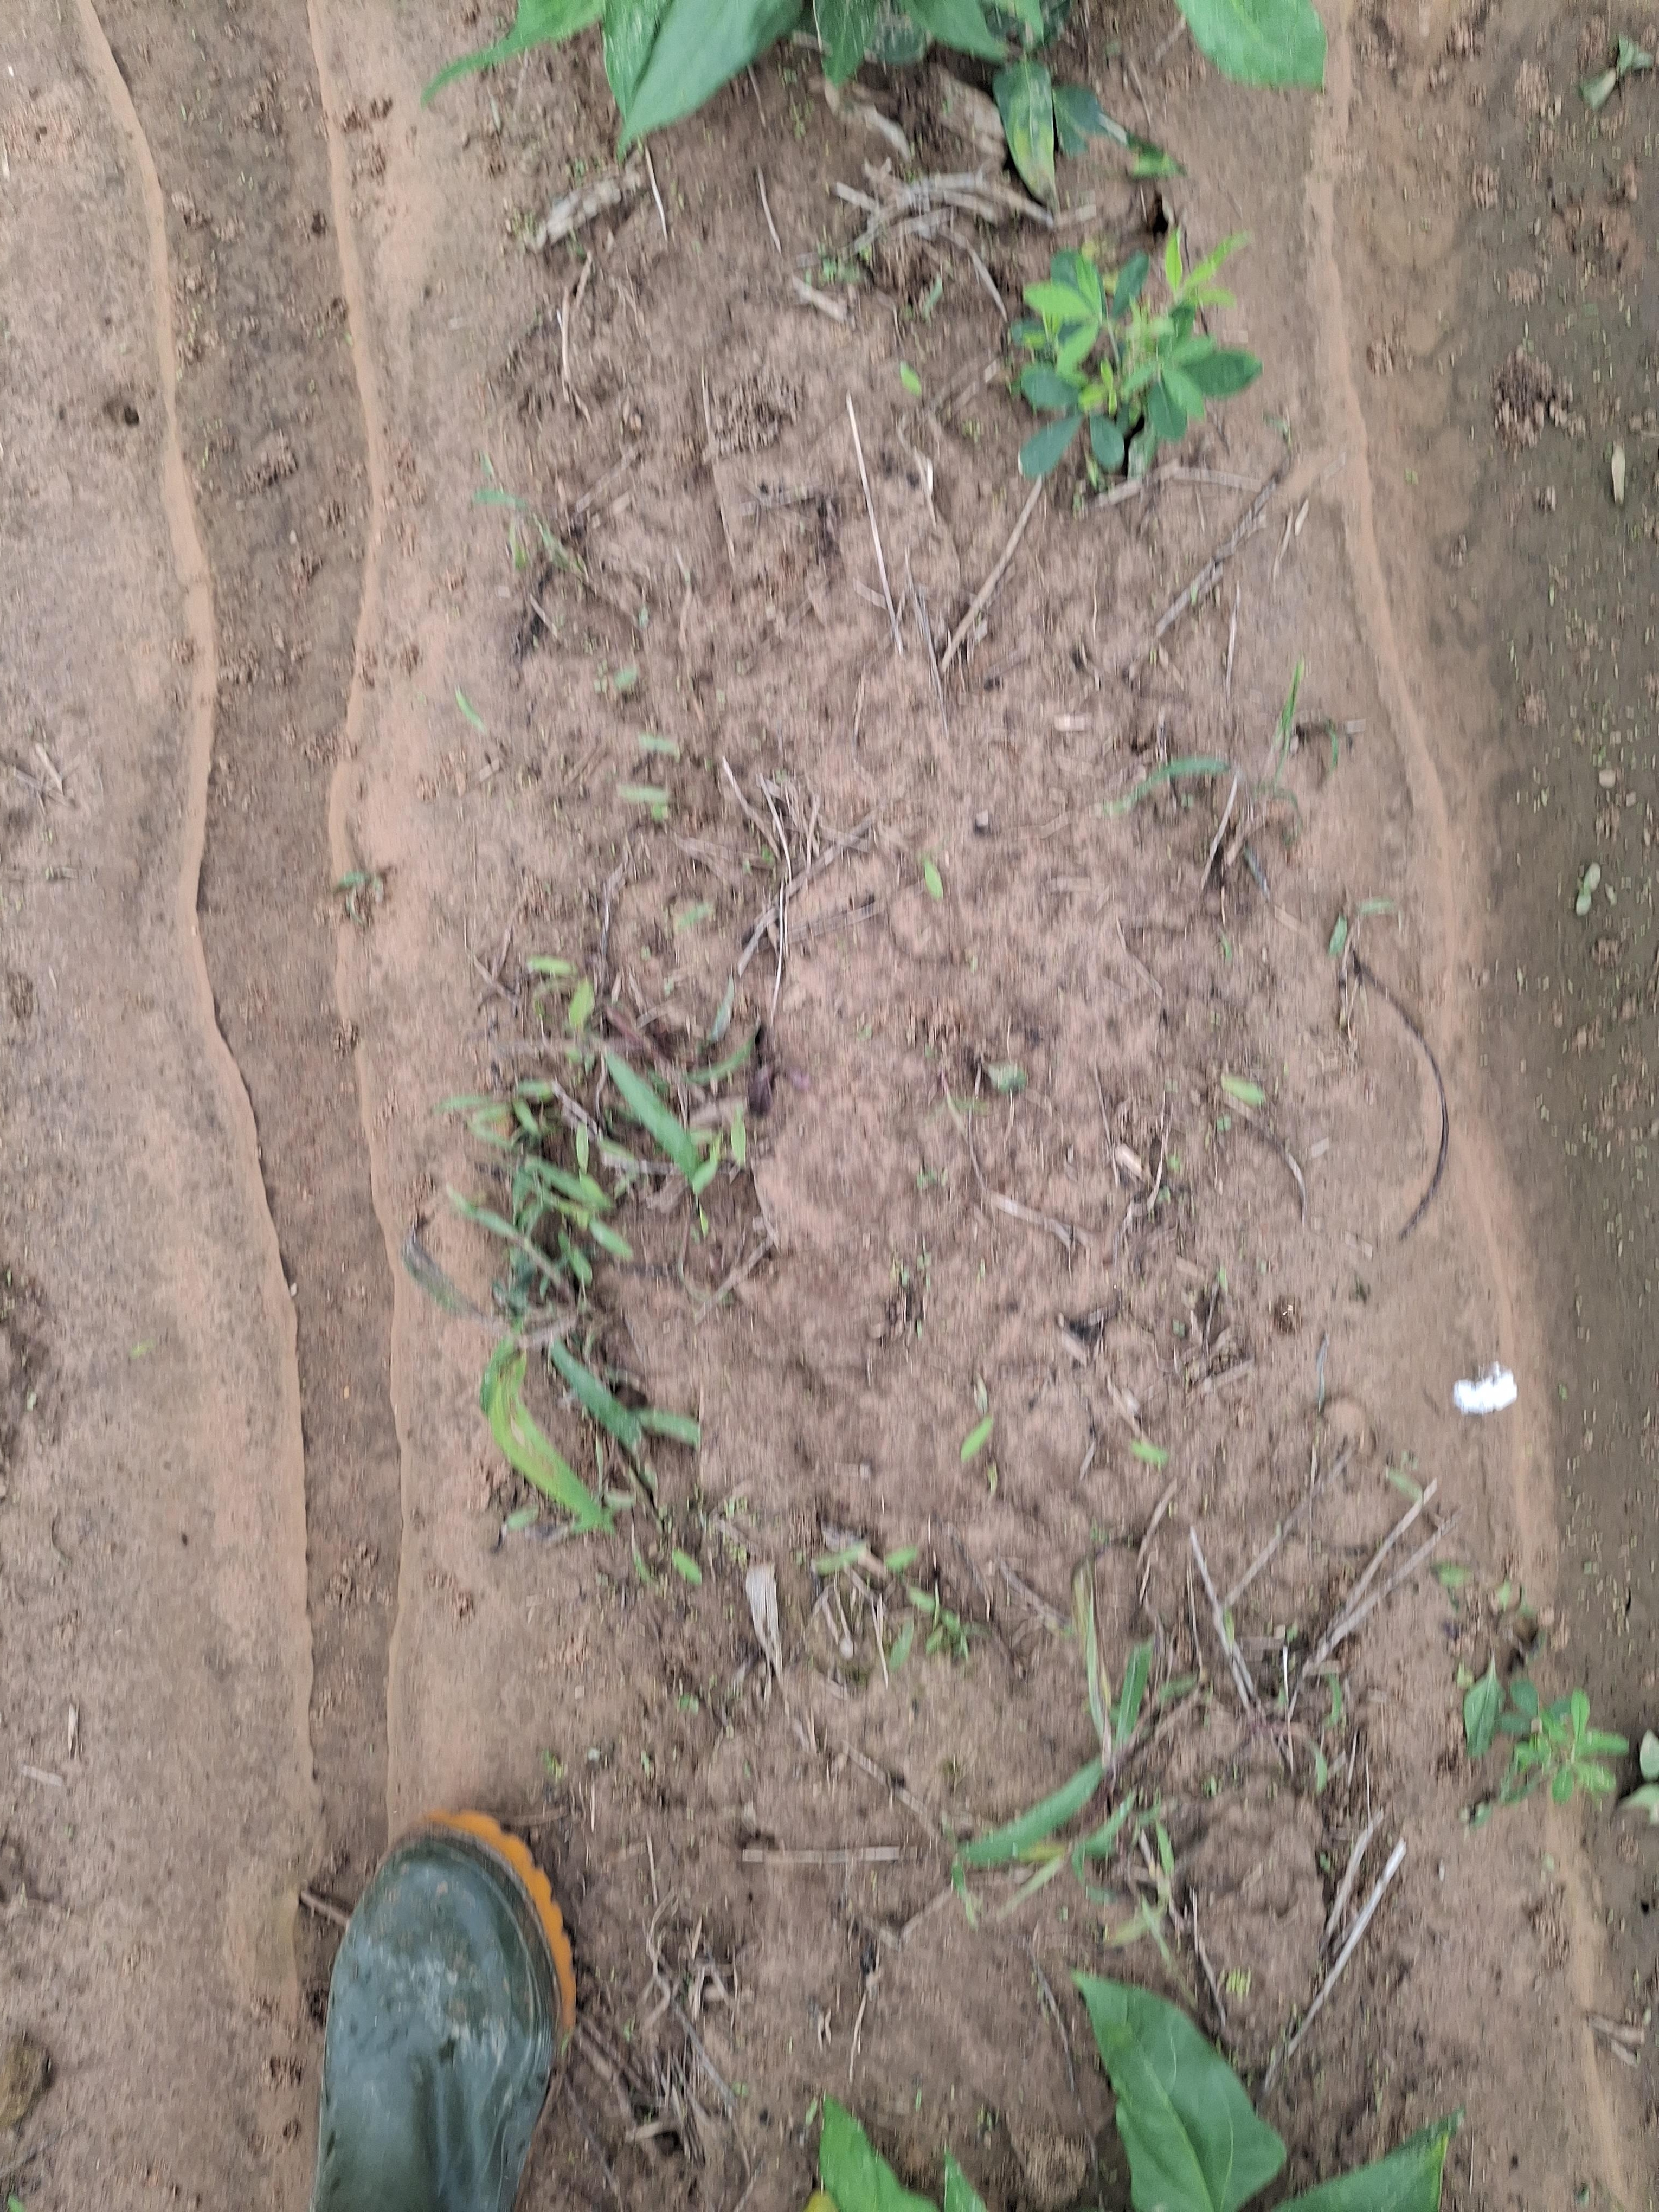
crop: cowpea
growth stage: vegetative
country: Nigeria
